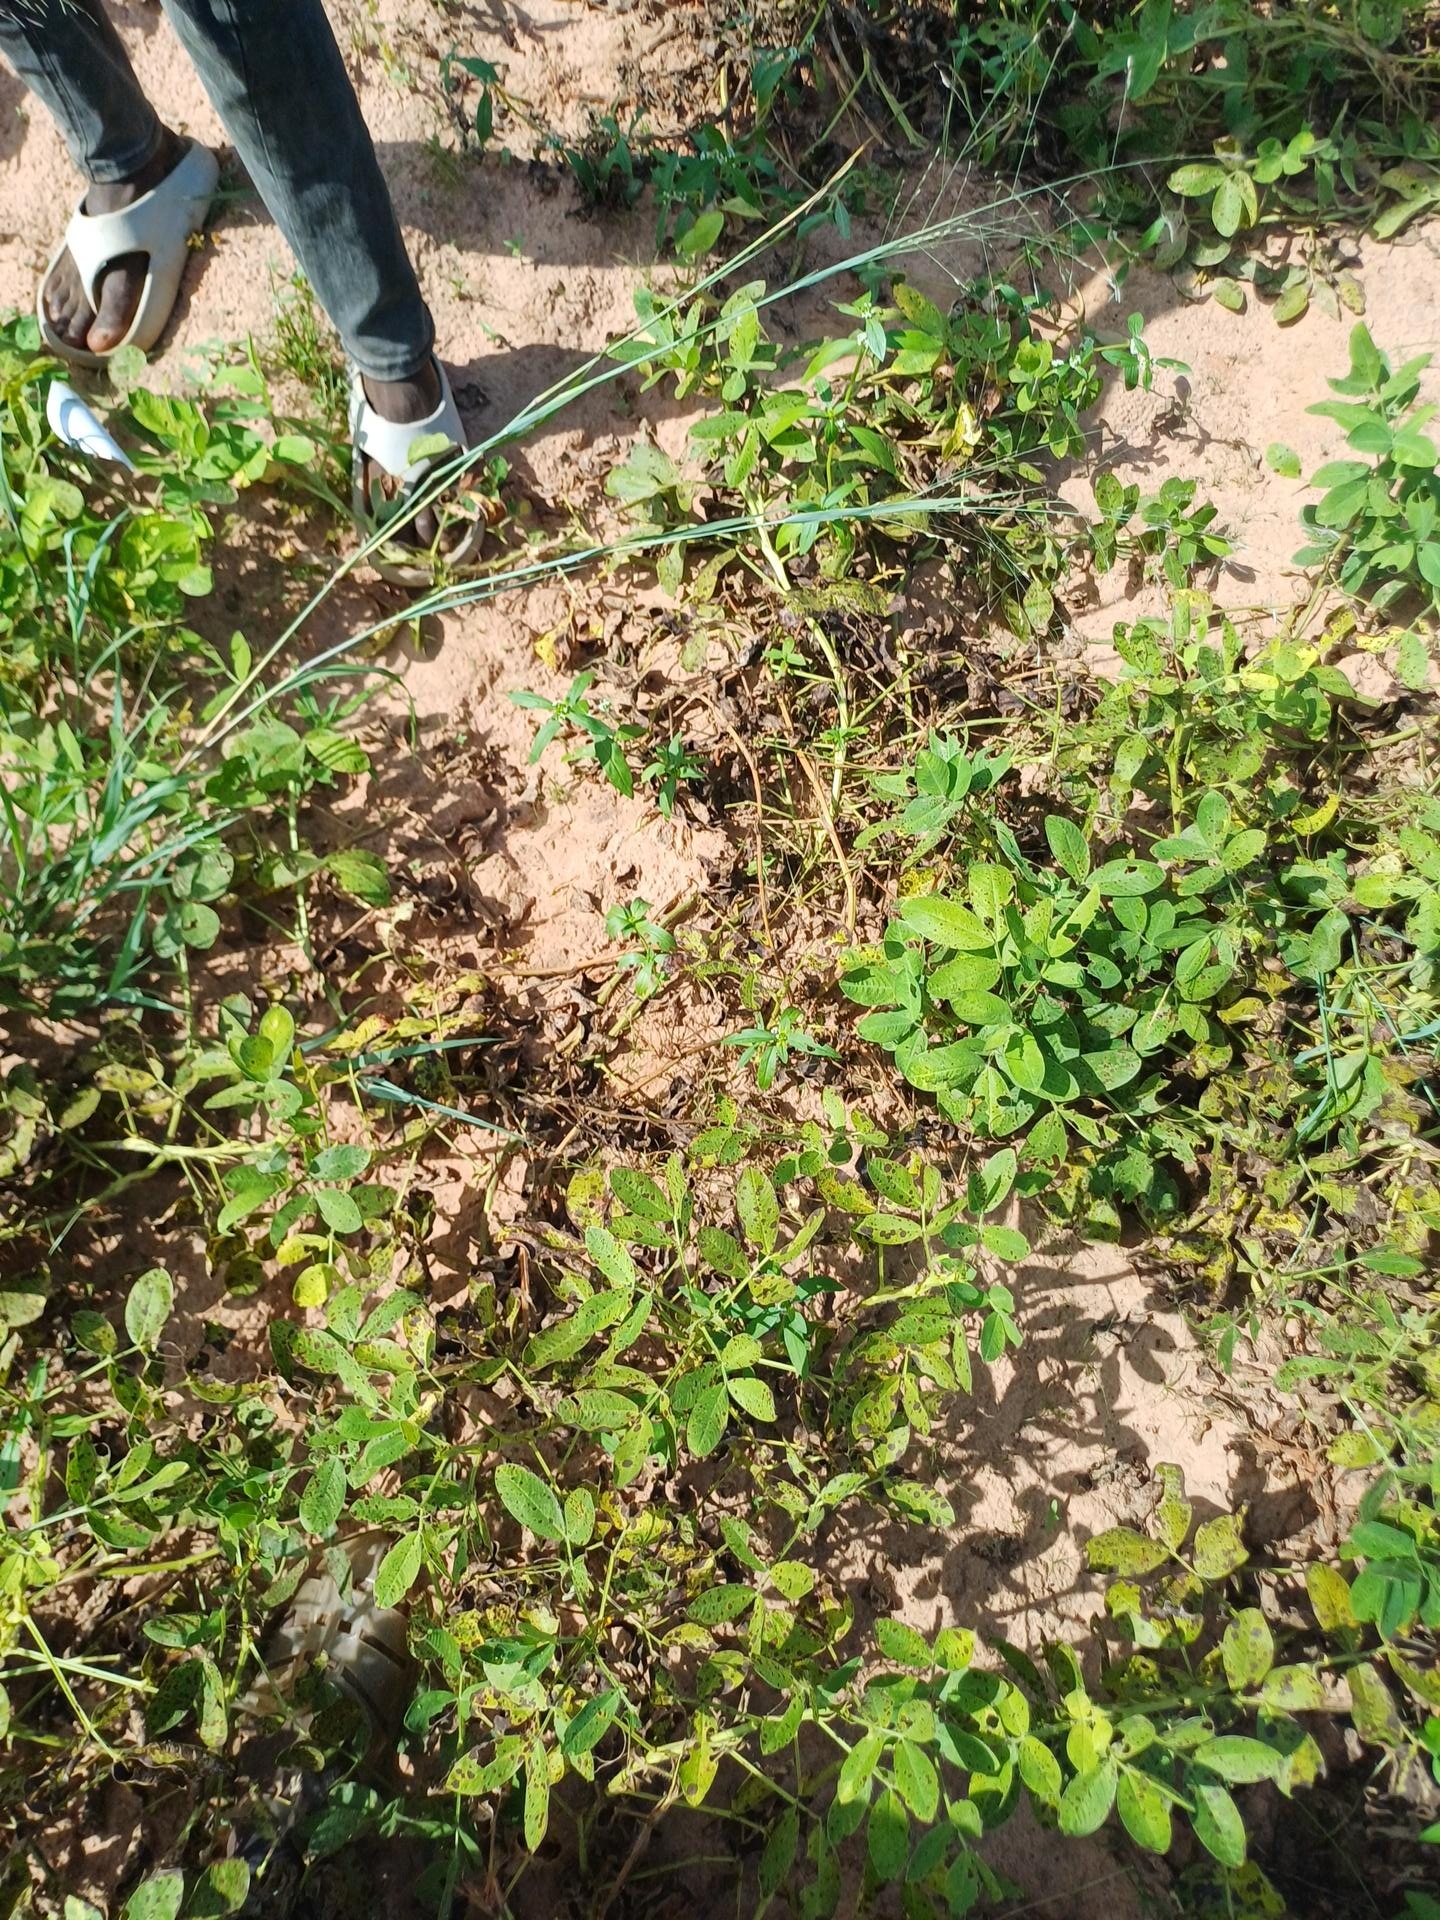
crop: groundnut
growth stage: flowering
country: Senegal
